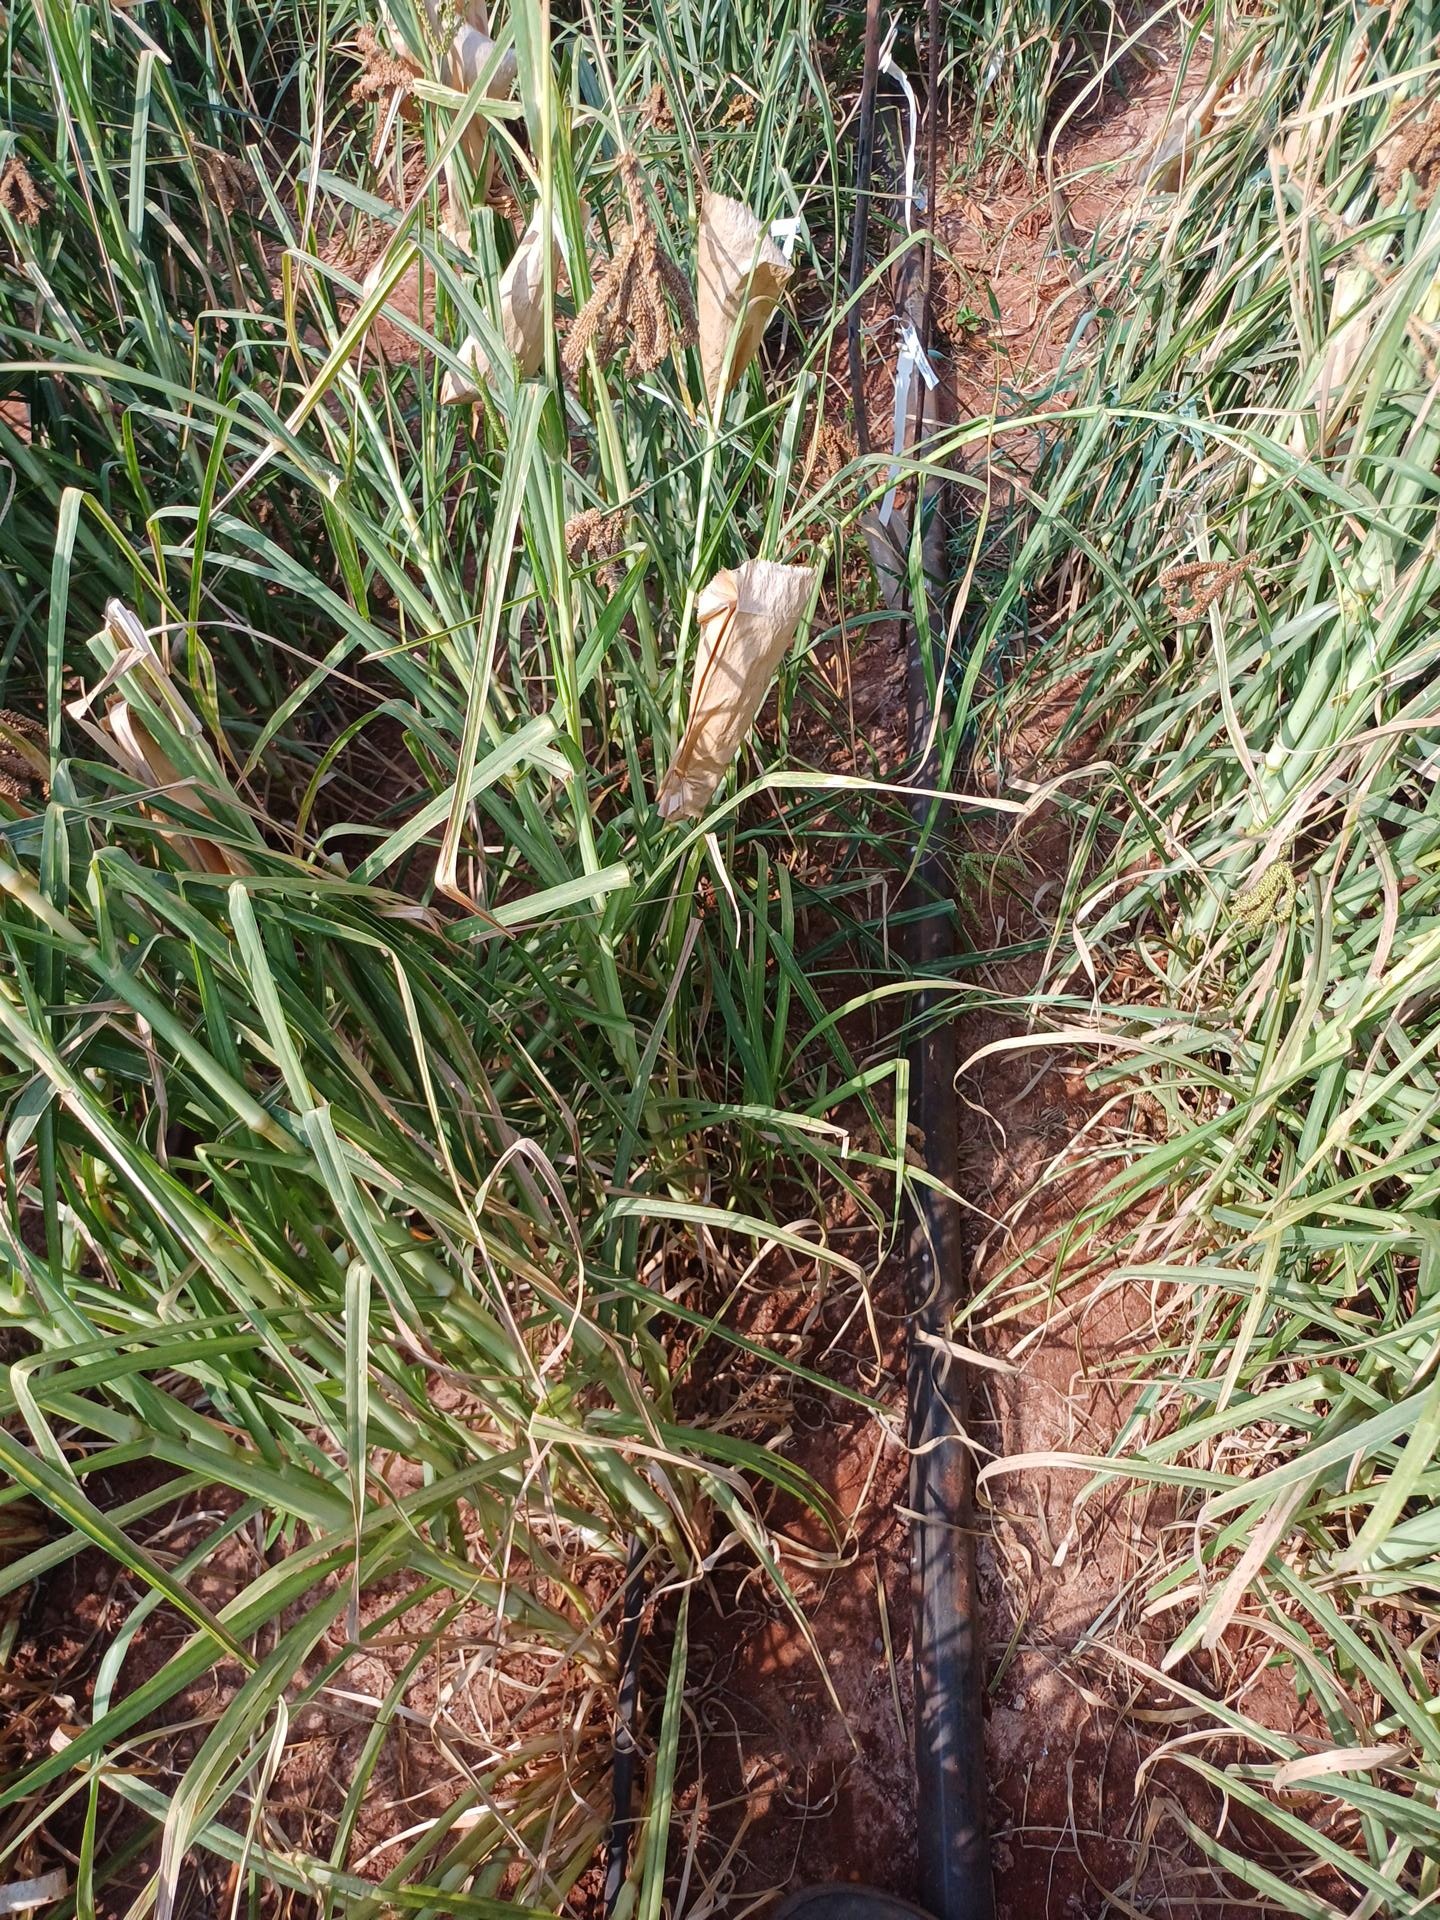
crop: finger millet
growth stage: maturity
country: Kenya
